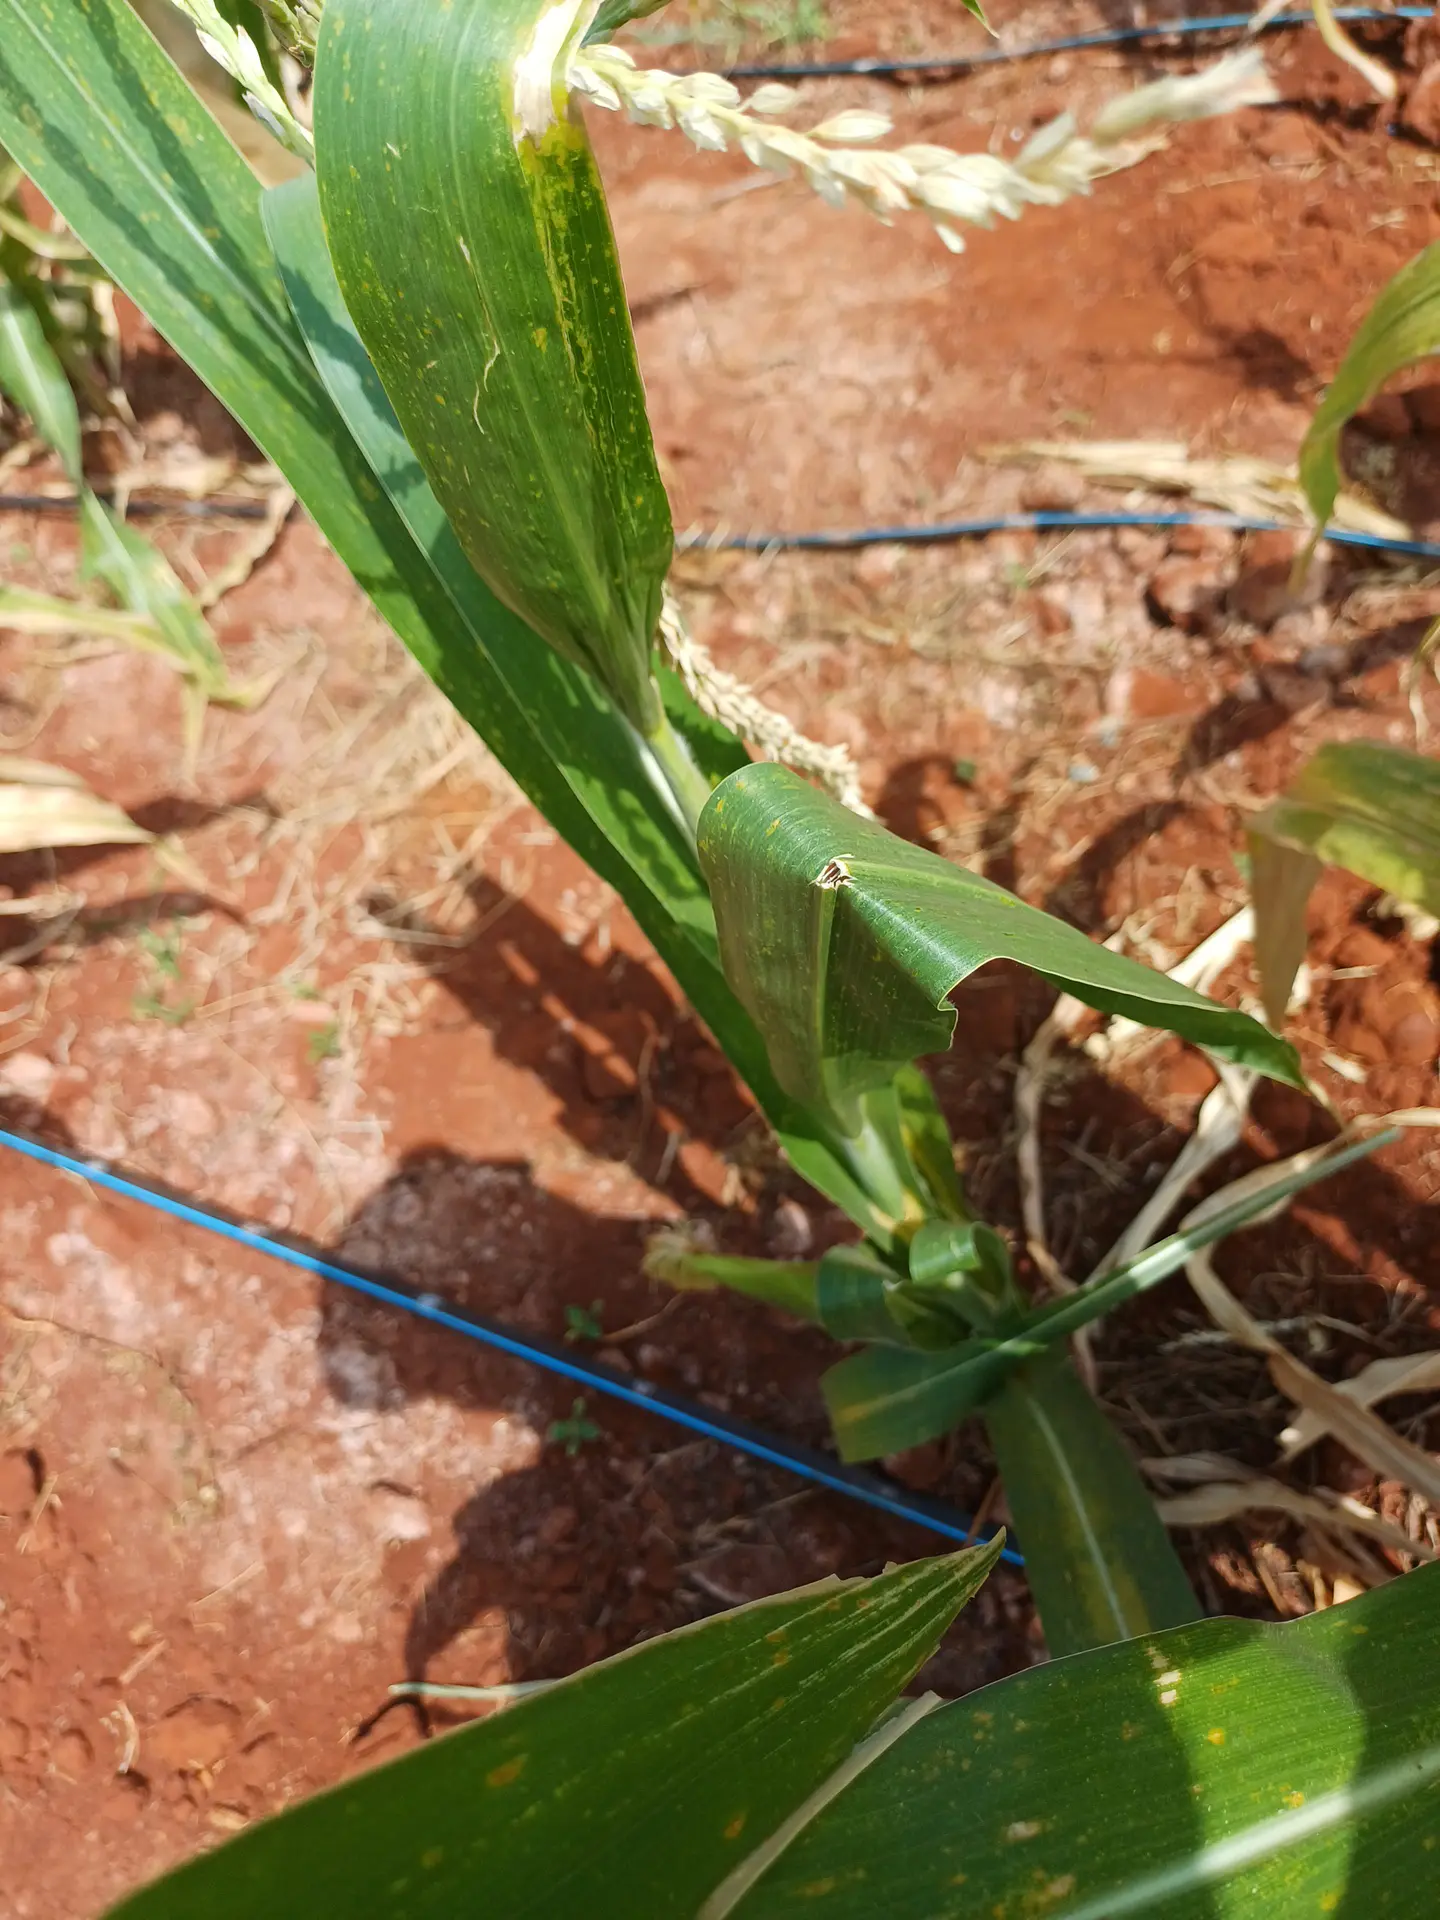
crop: maize
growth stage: flowering
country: Kenya
